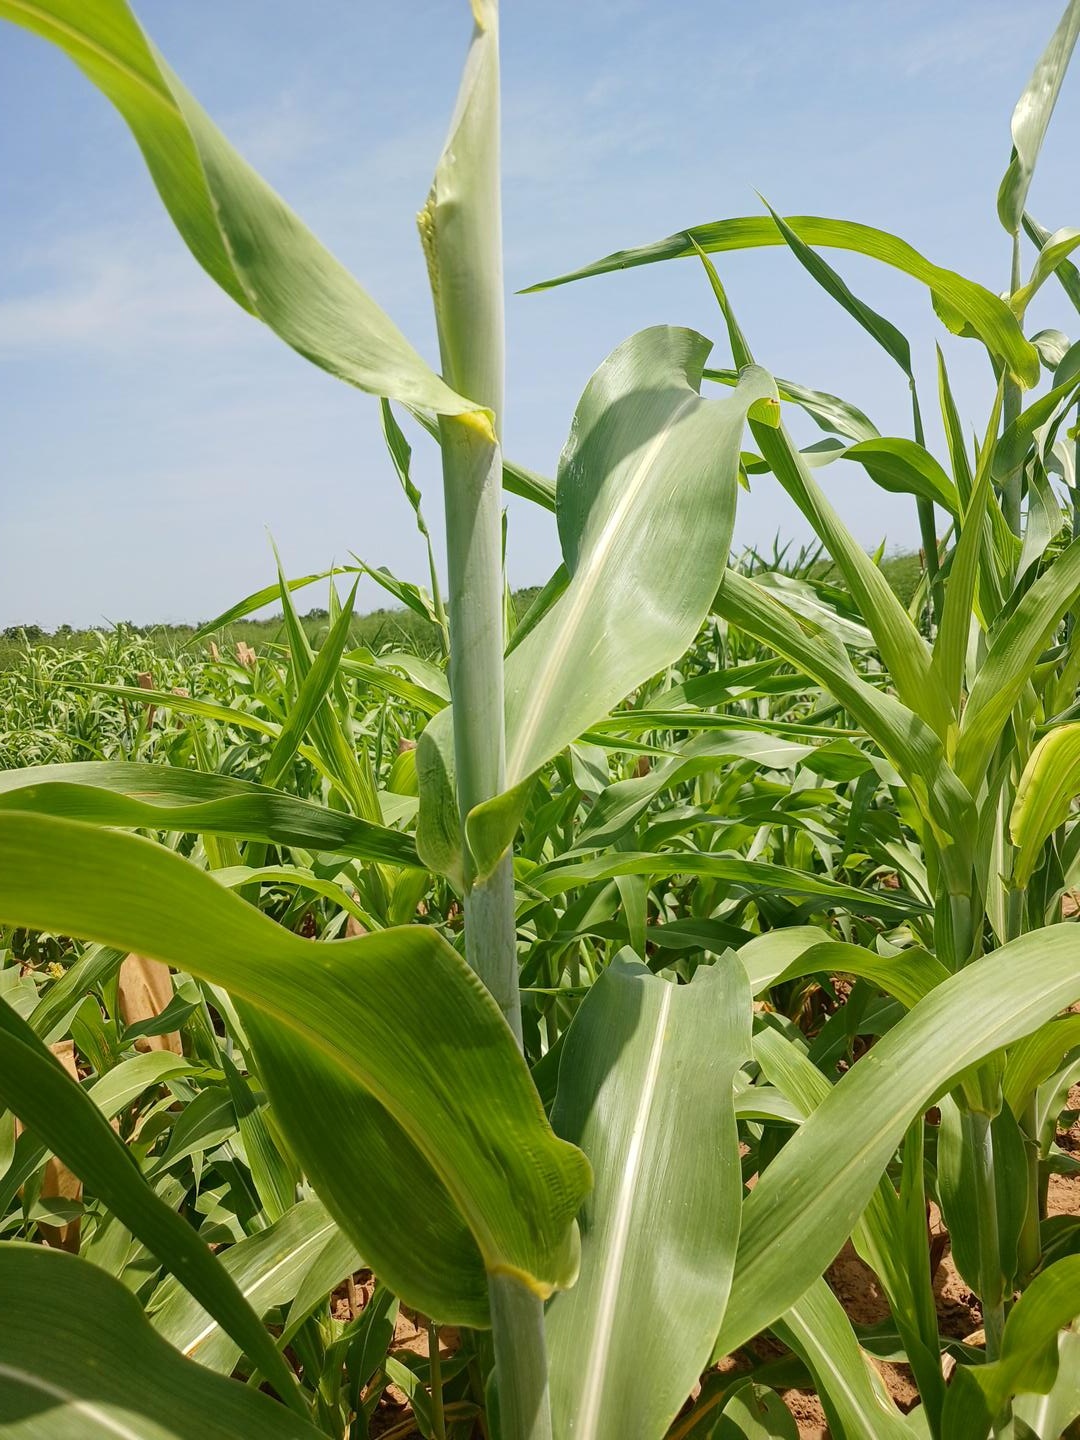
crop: sorghum
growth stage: vegetative
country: Senegal
